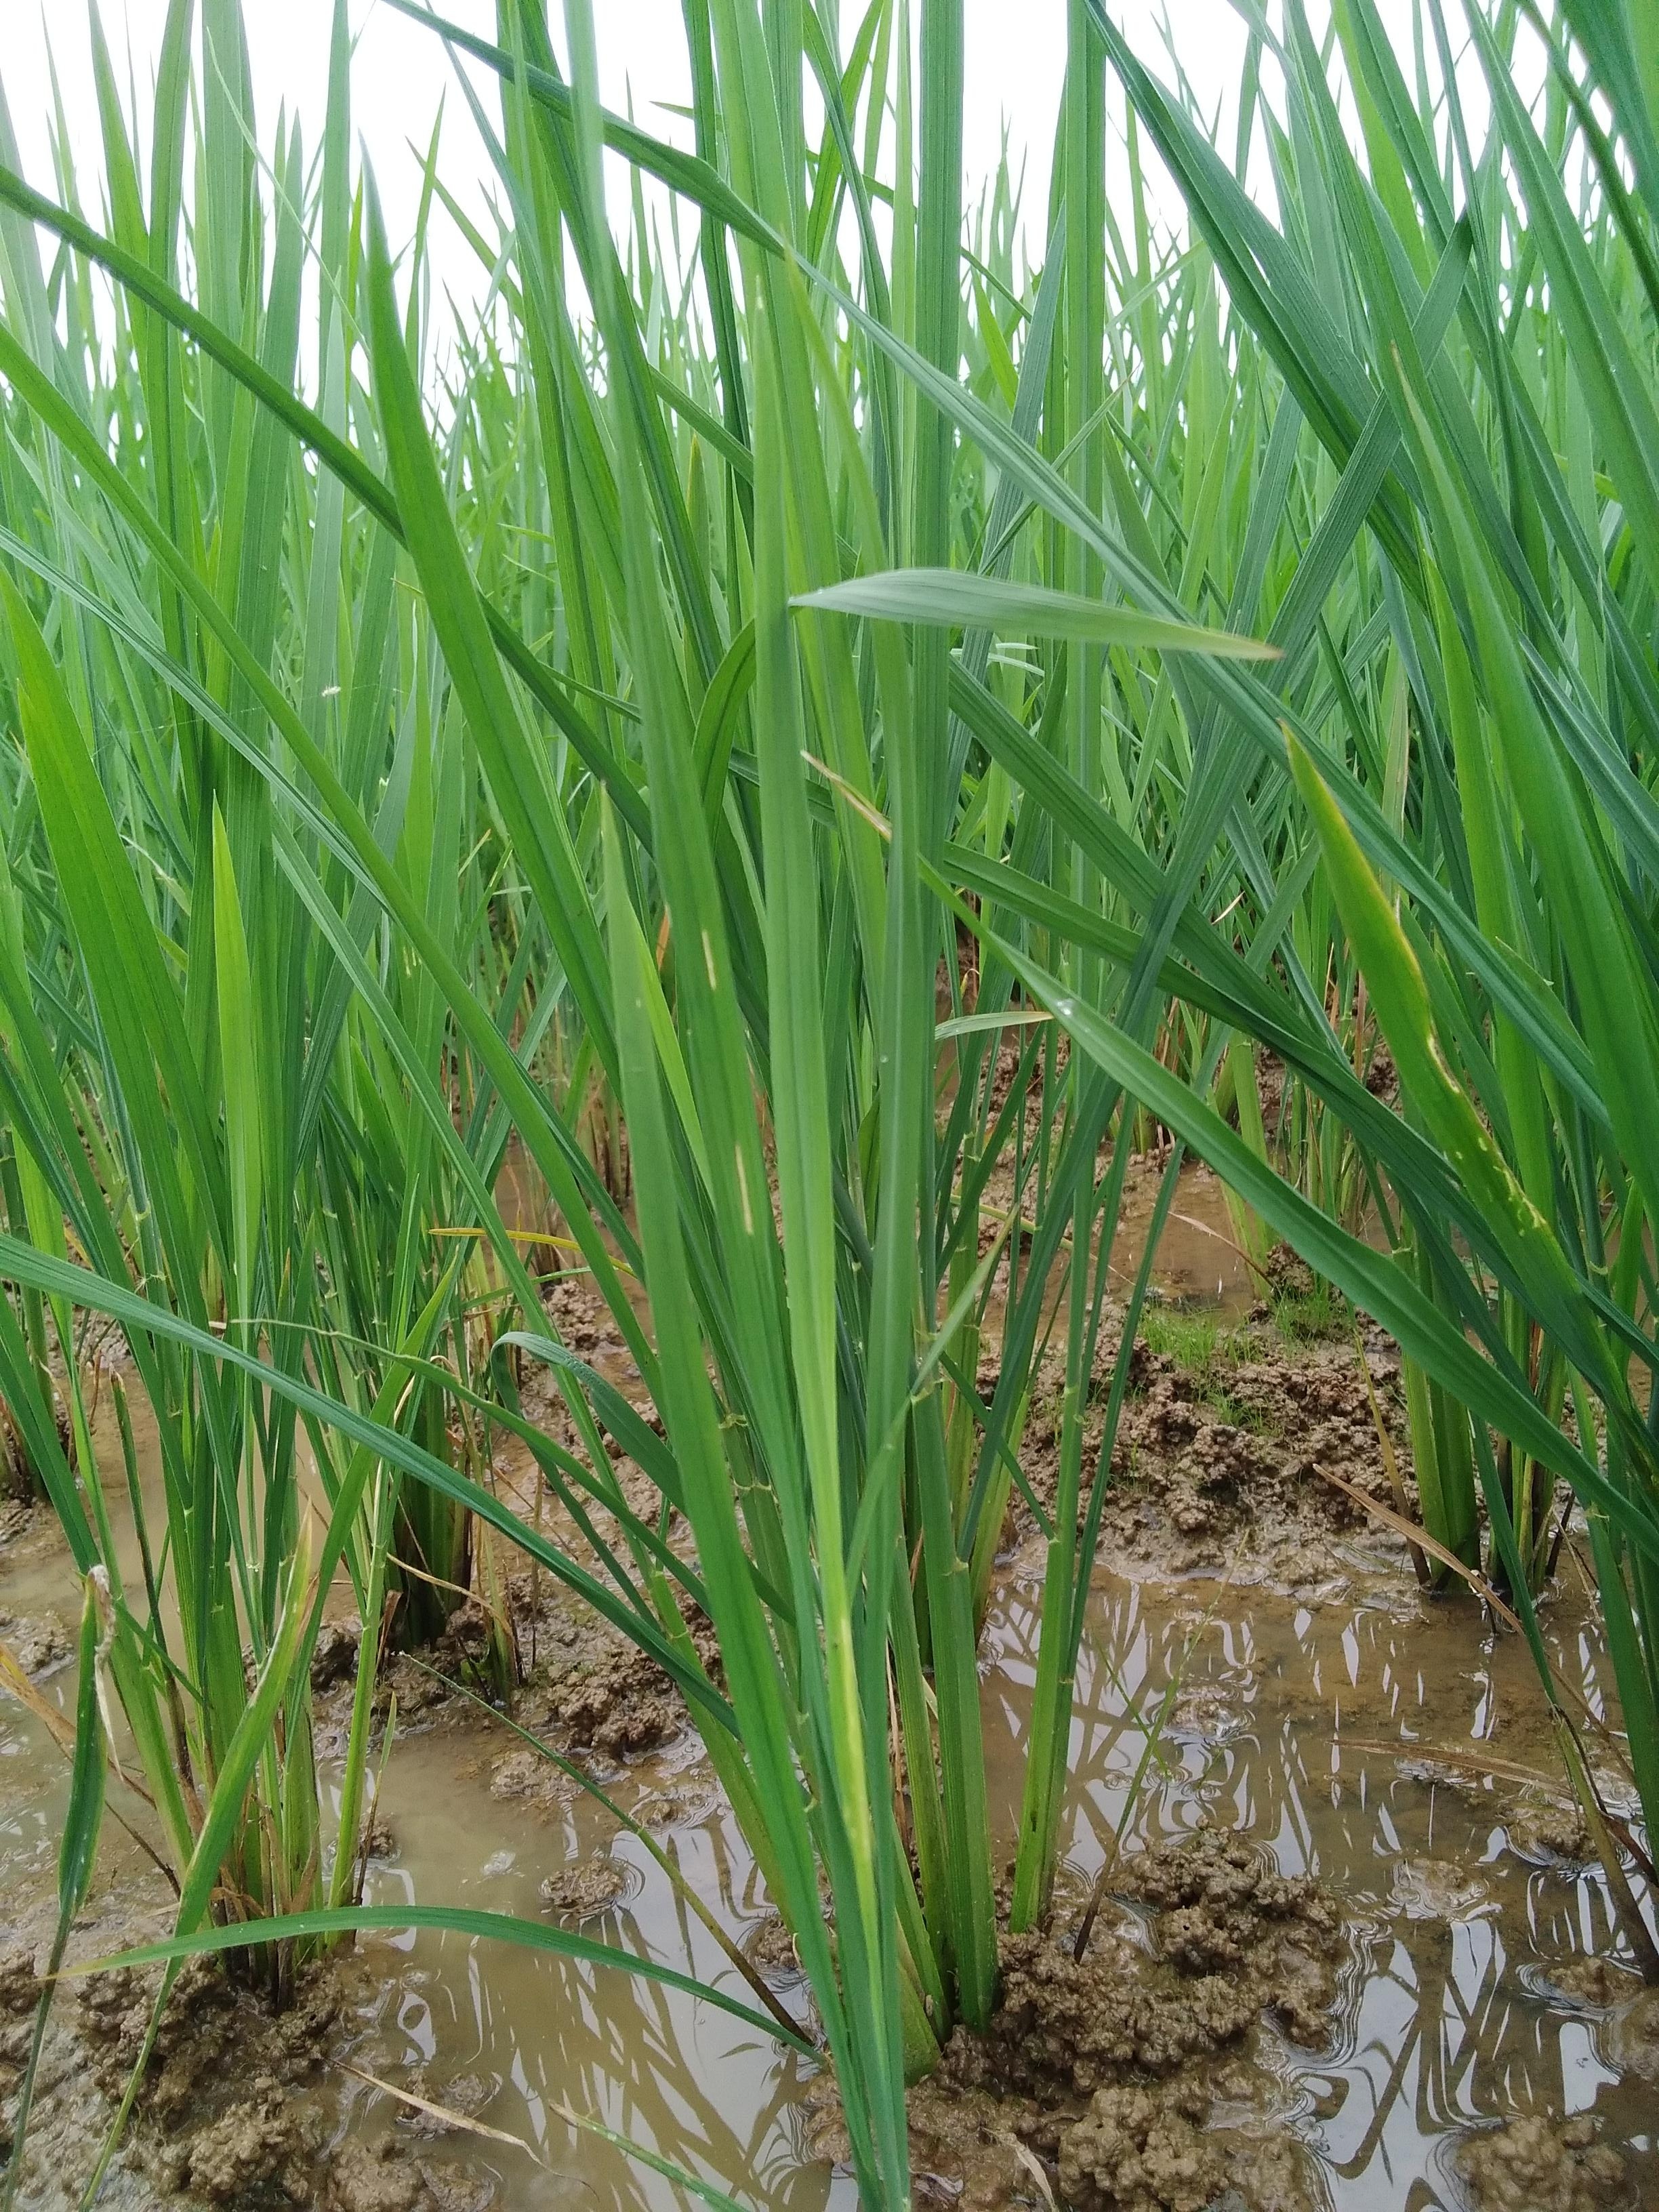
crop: rice
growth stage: vegetative
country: Nigeria
